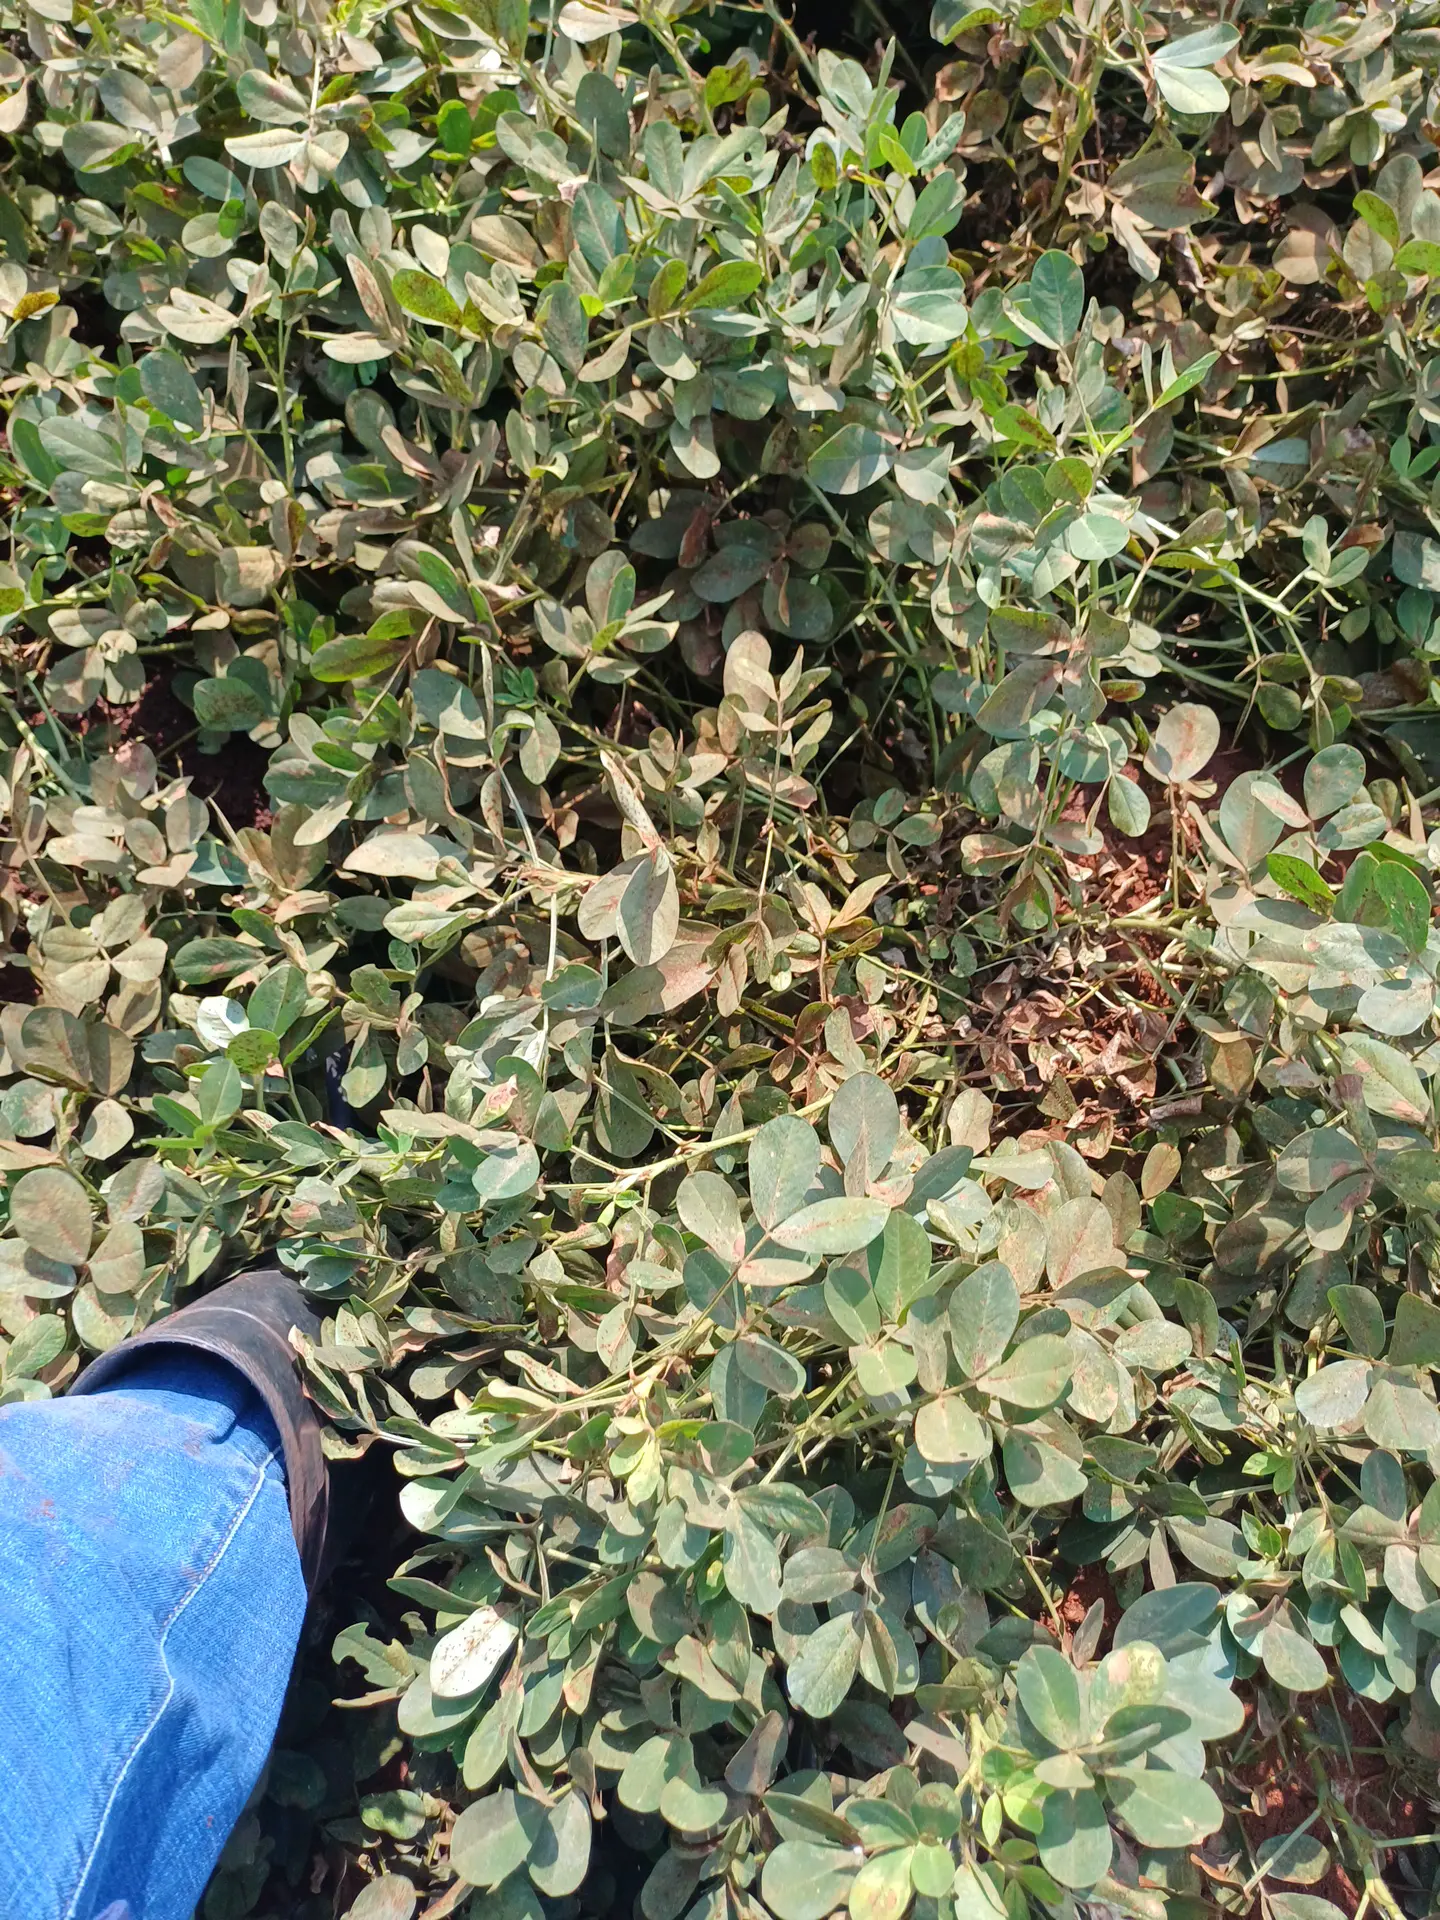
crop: groundnut
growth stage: maturity
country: Kenya
